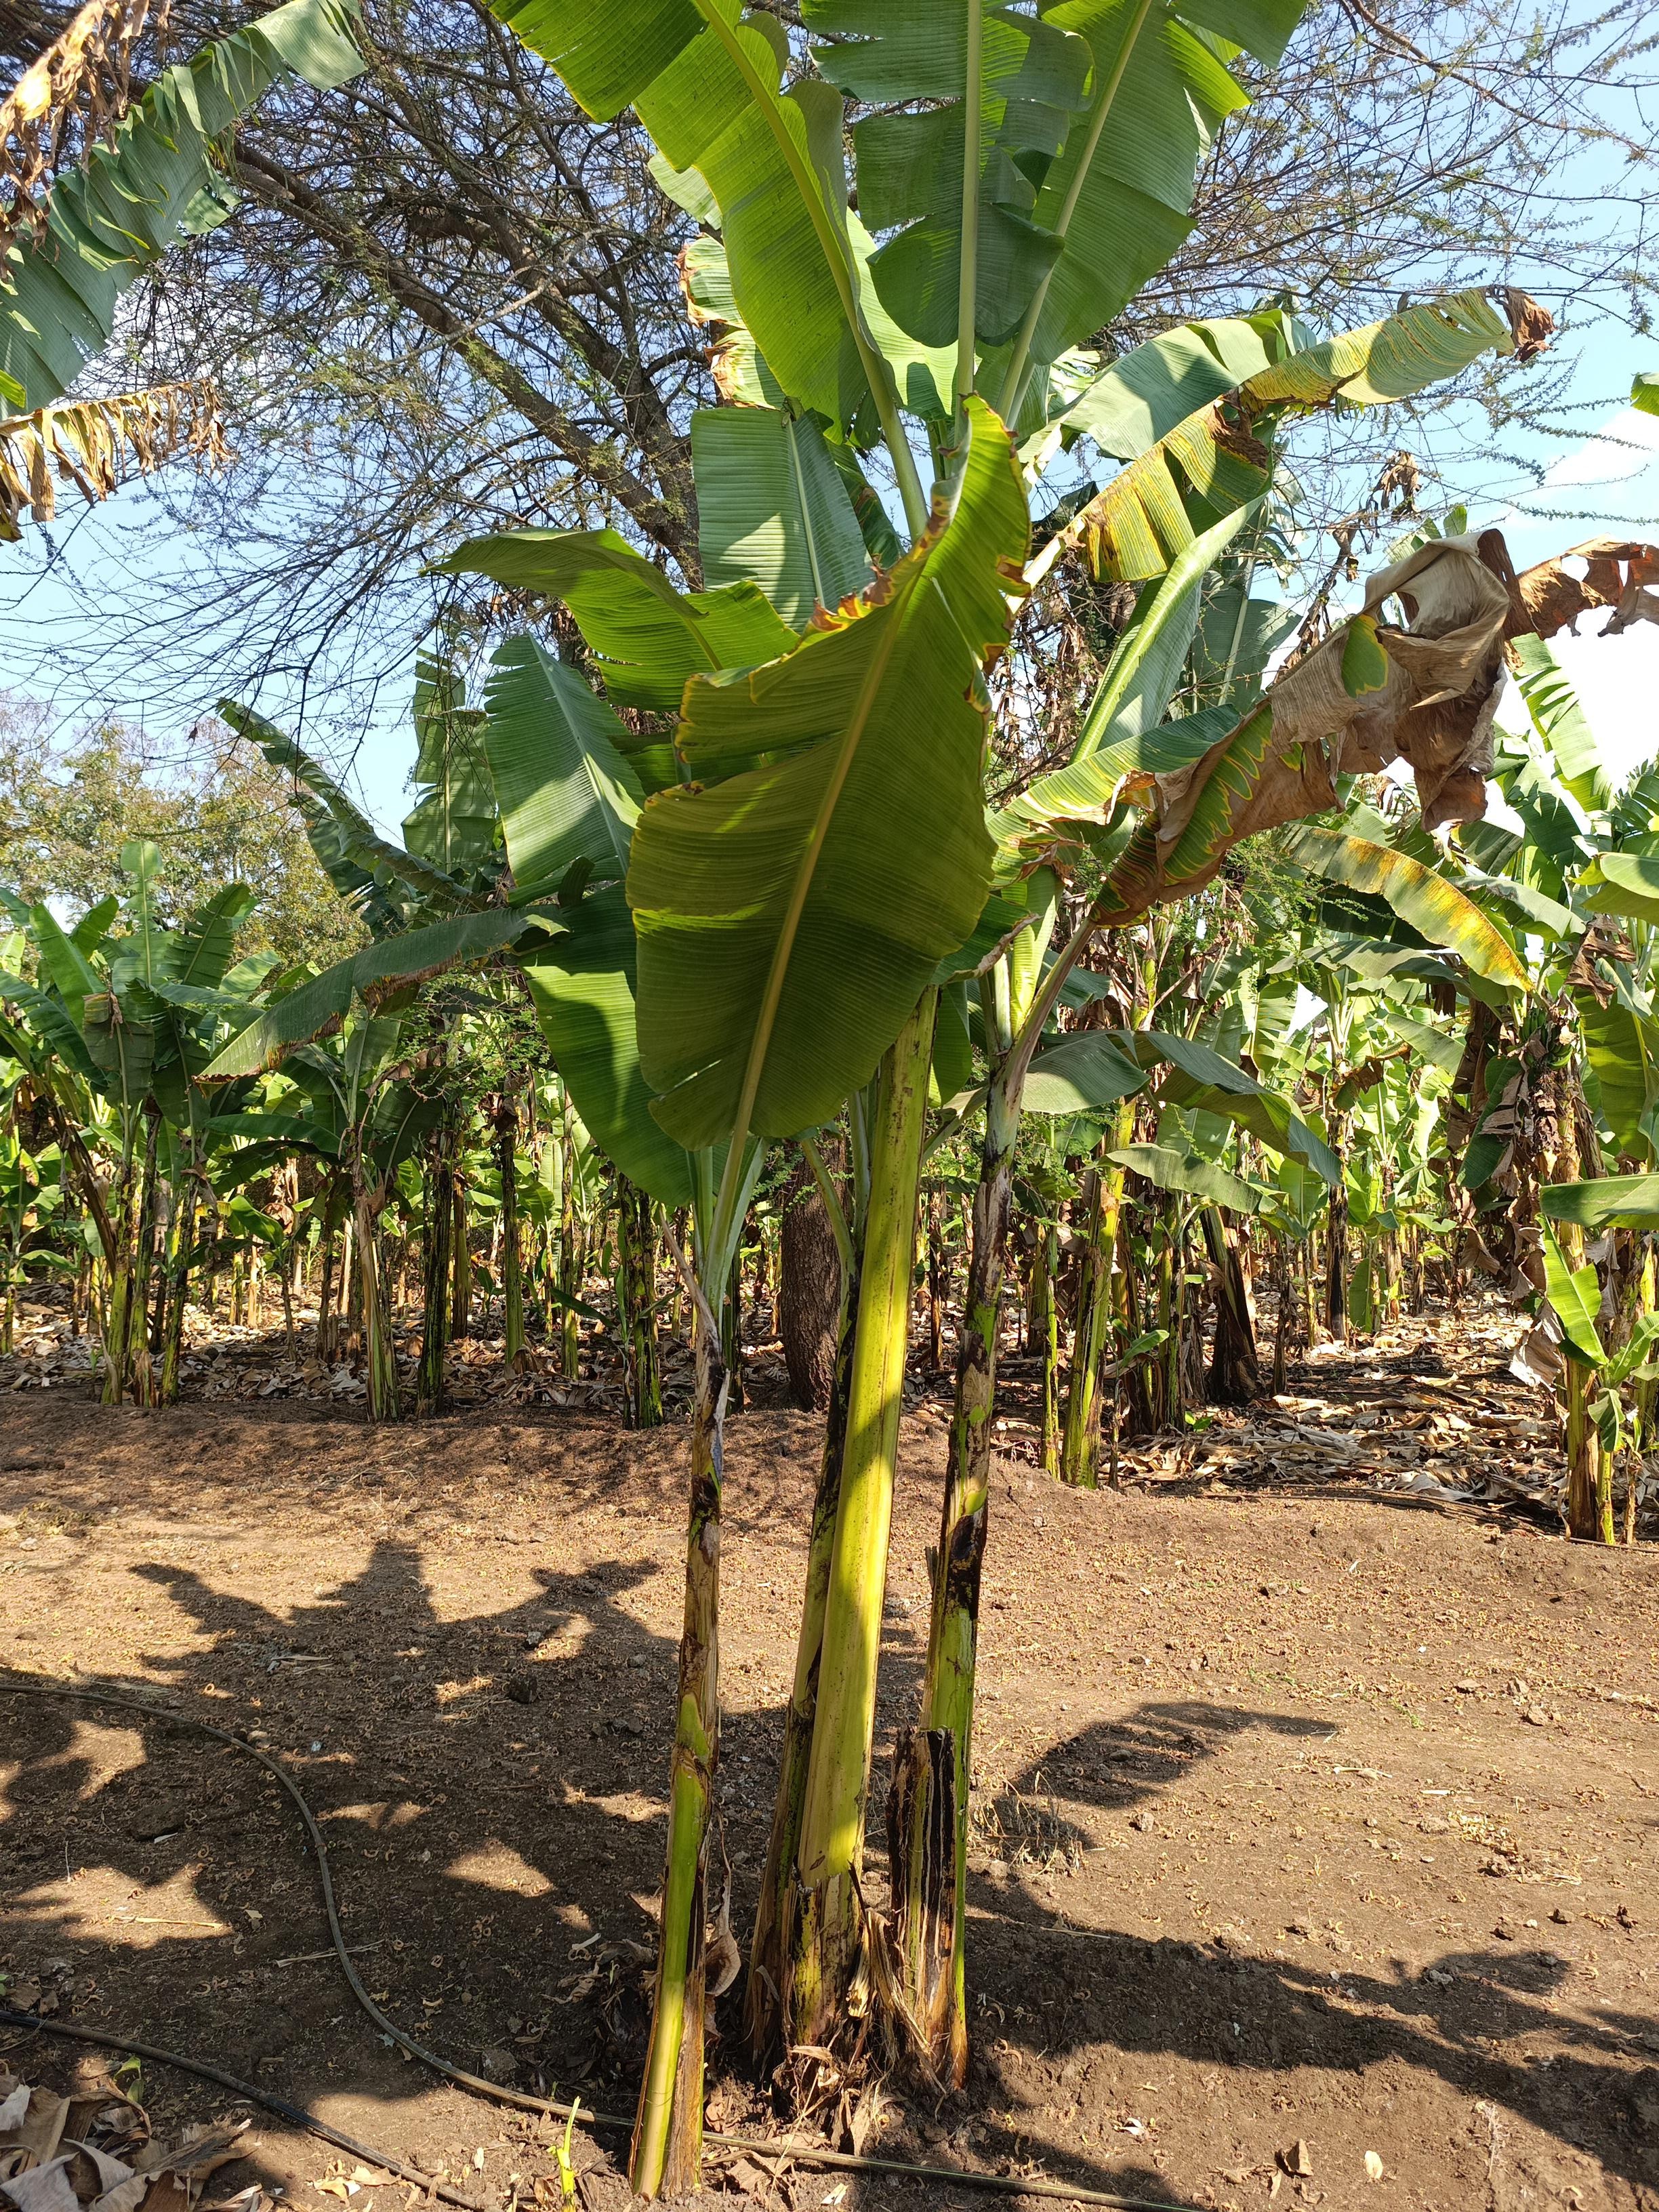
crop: banana
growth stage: vegetative
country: Tanzania
